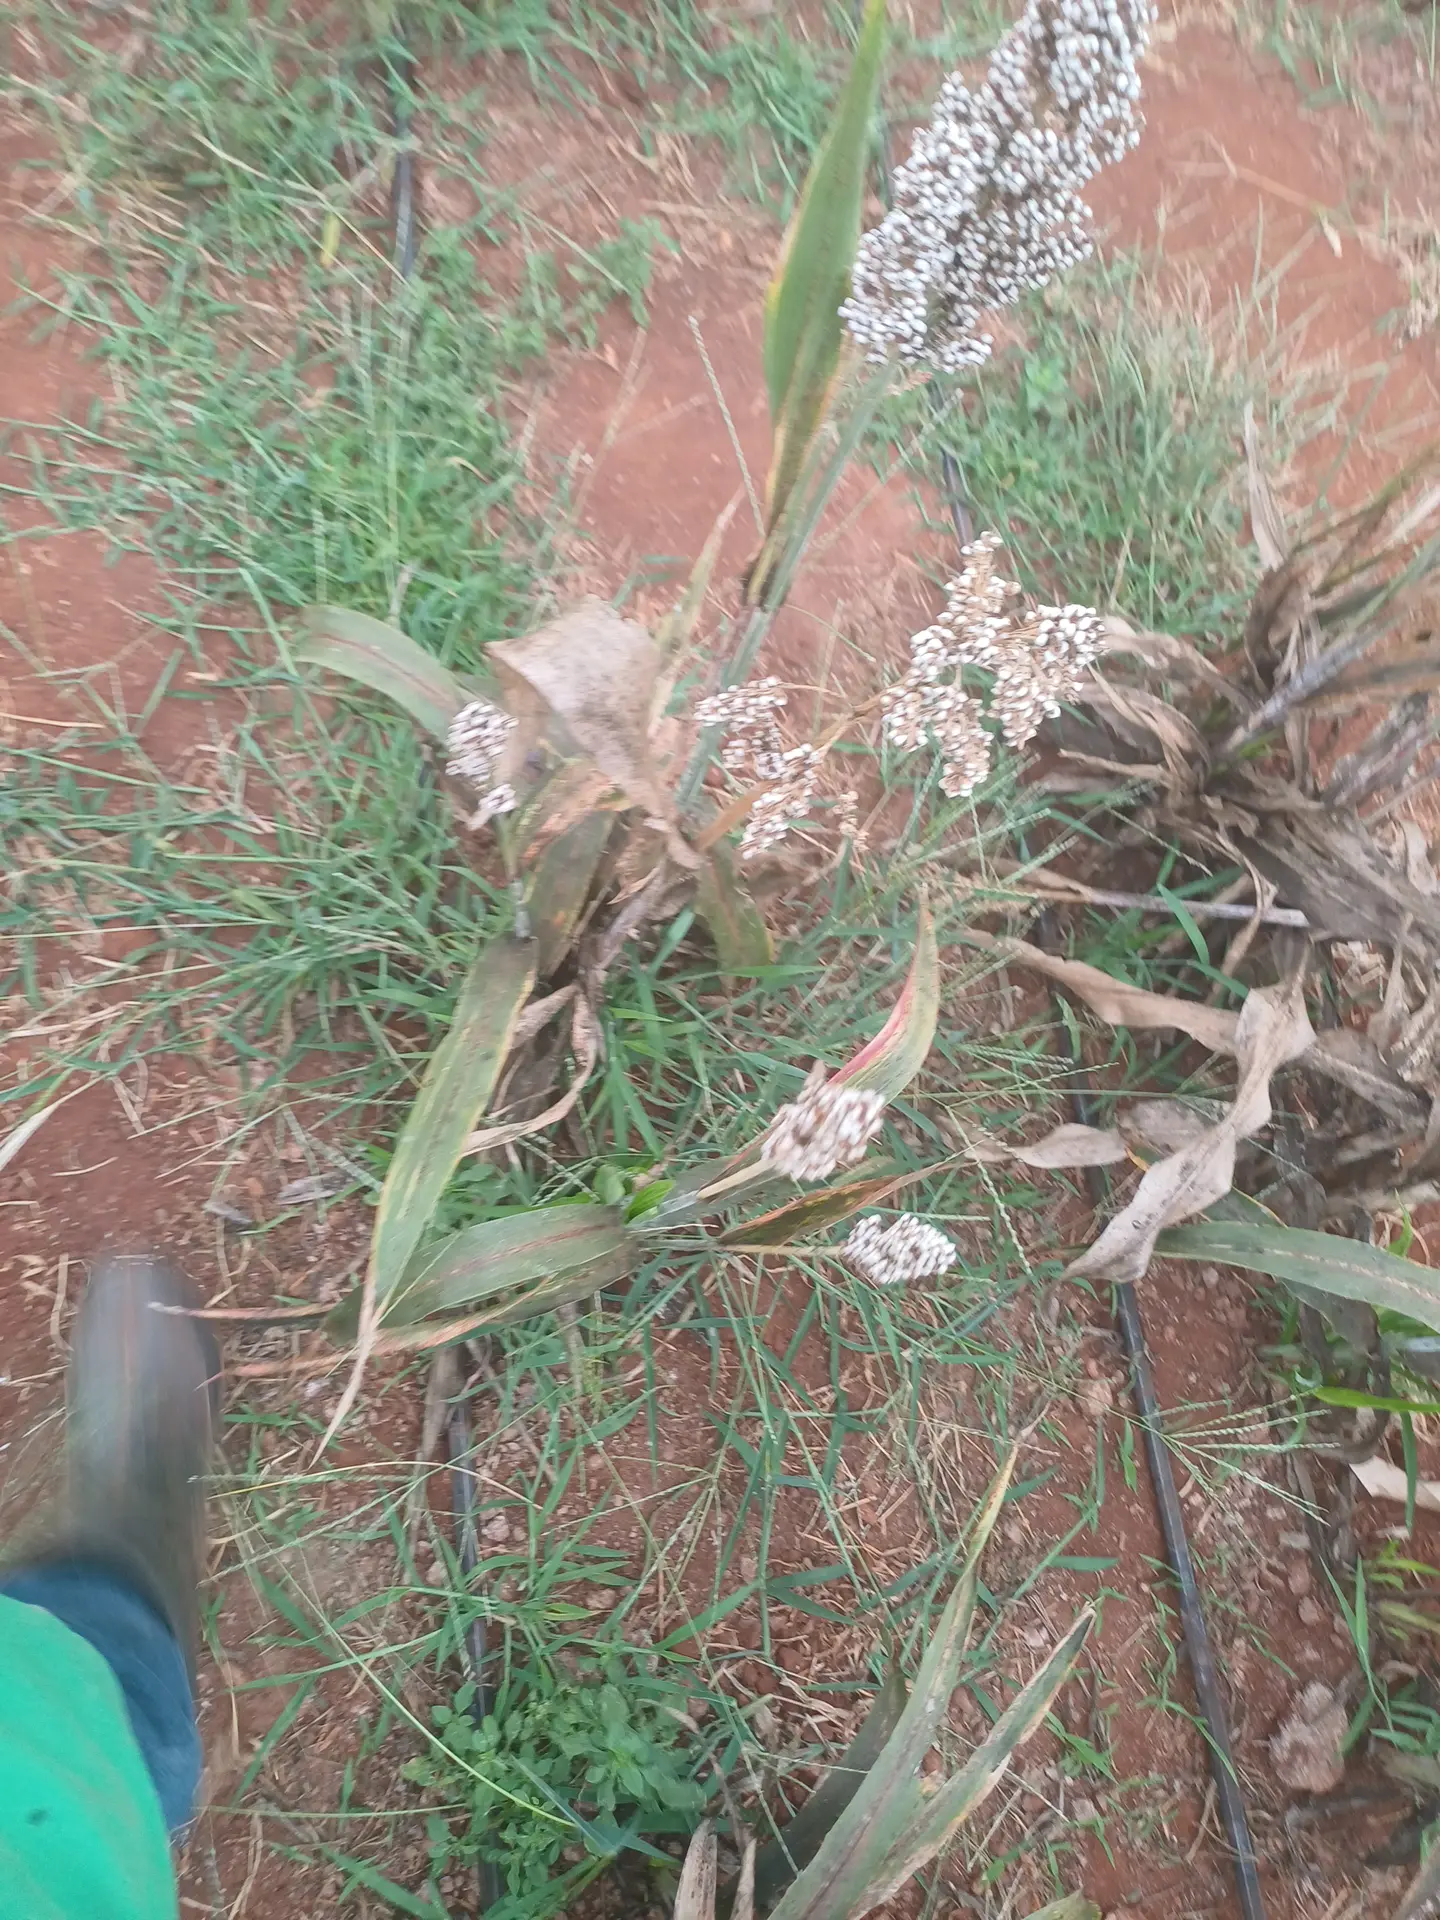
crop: sorghum
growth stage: maturity
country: Kenya
